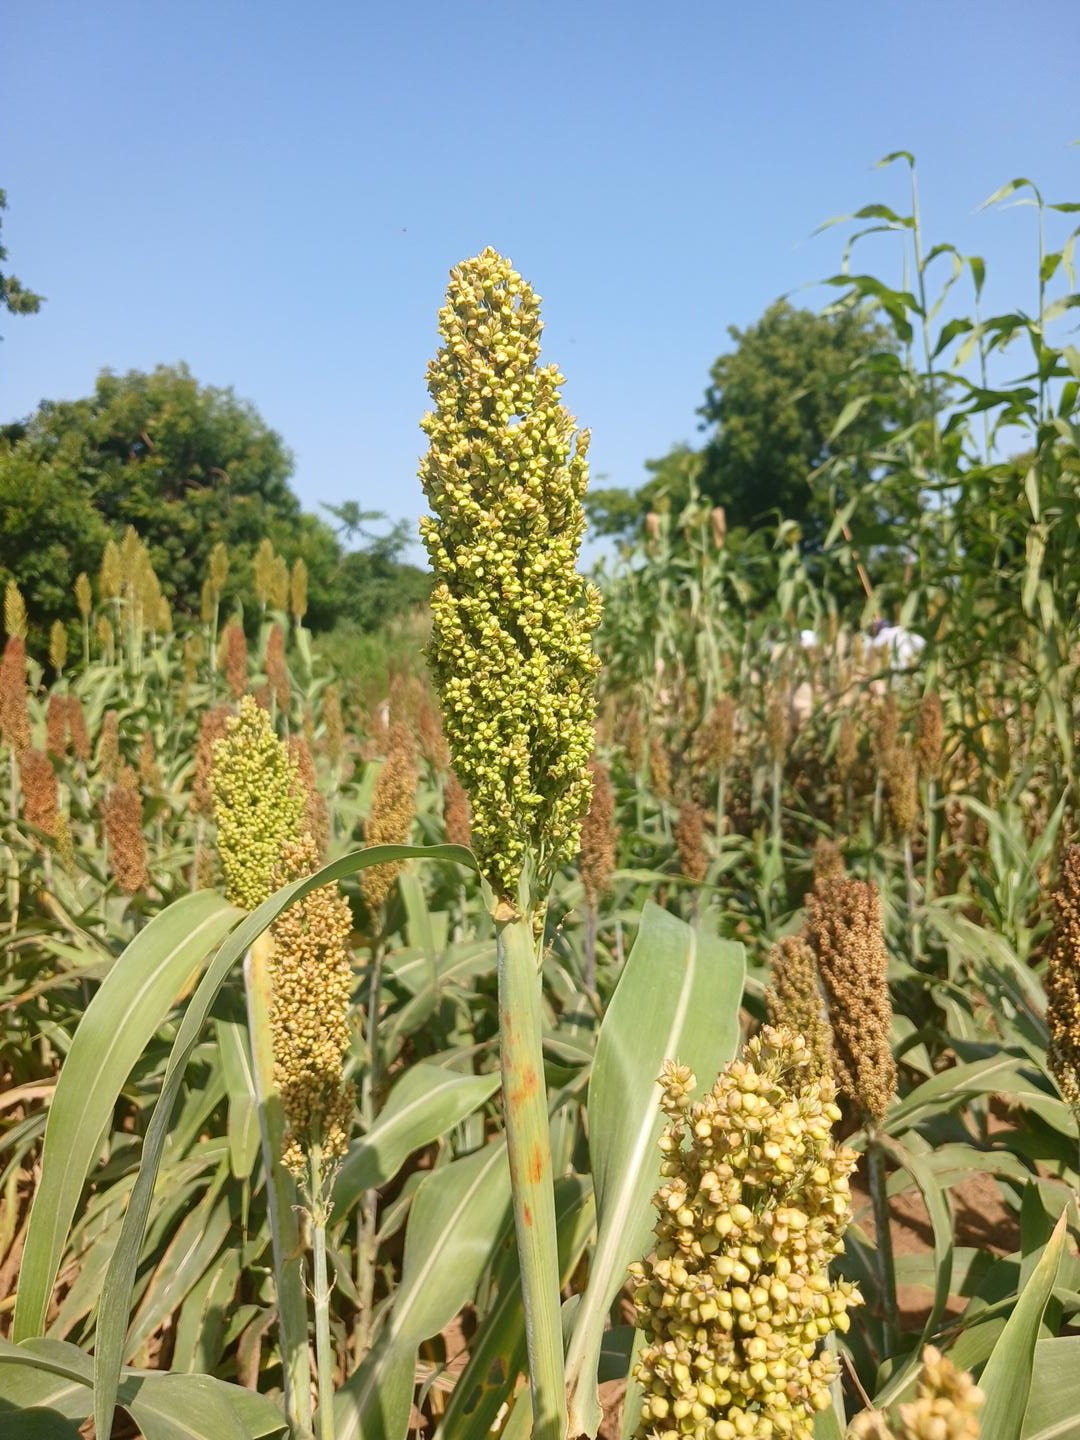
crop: sorghum
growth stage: filling grain
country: Senegal
